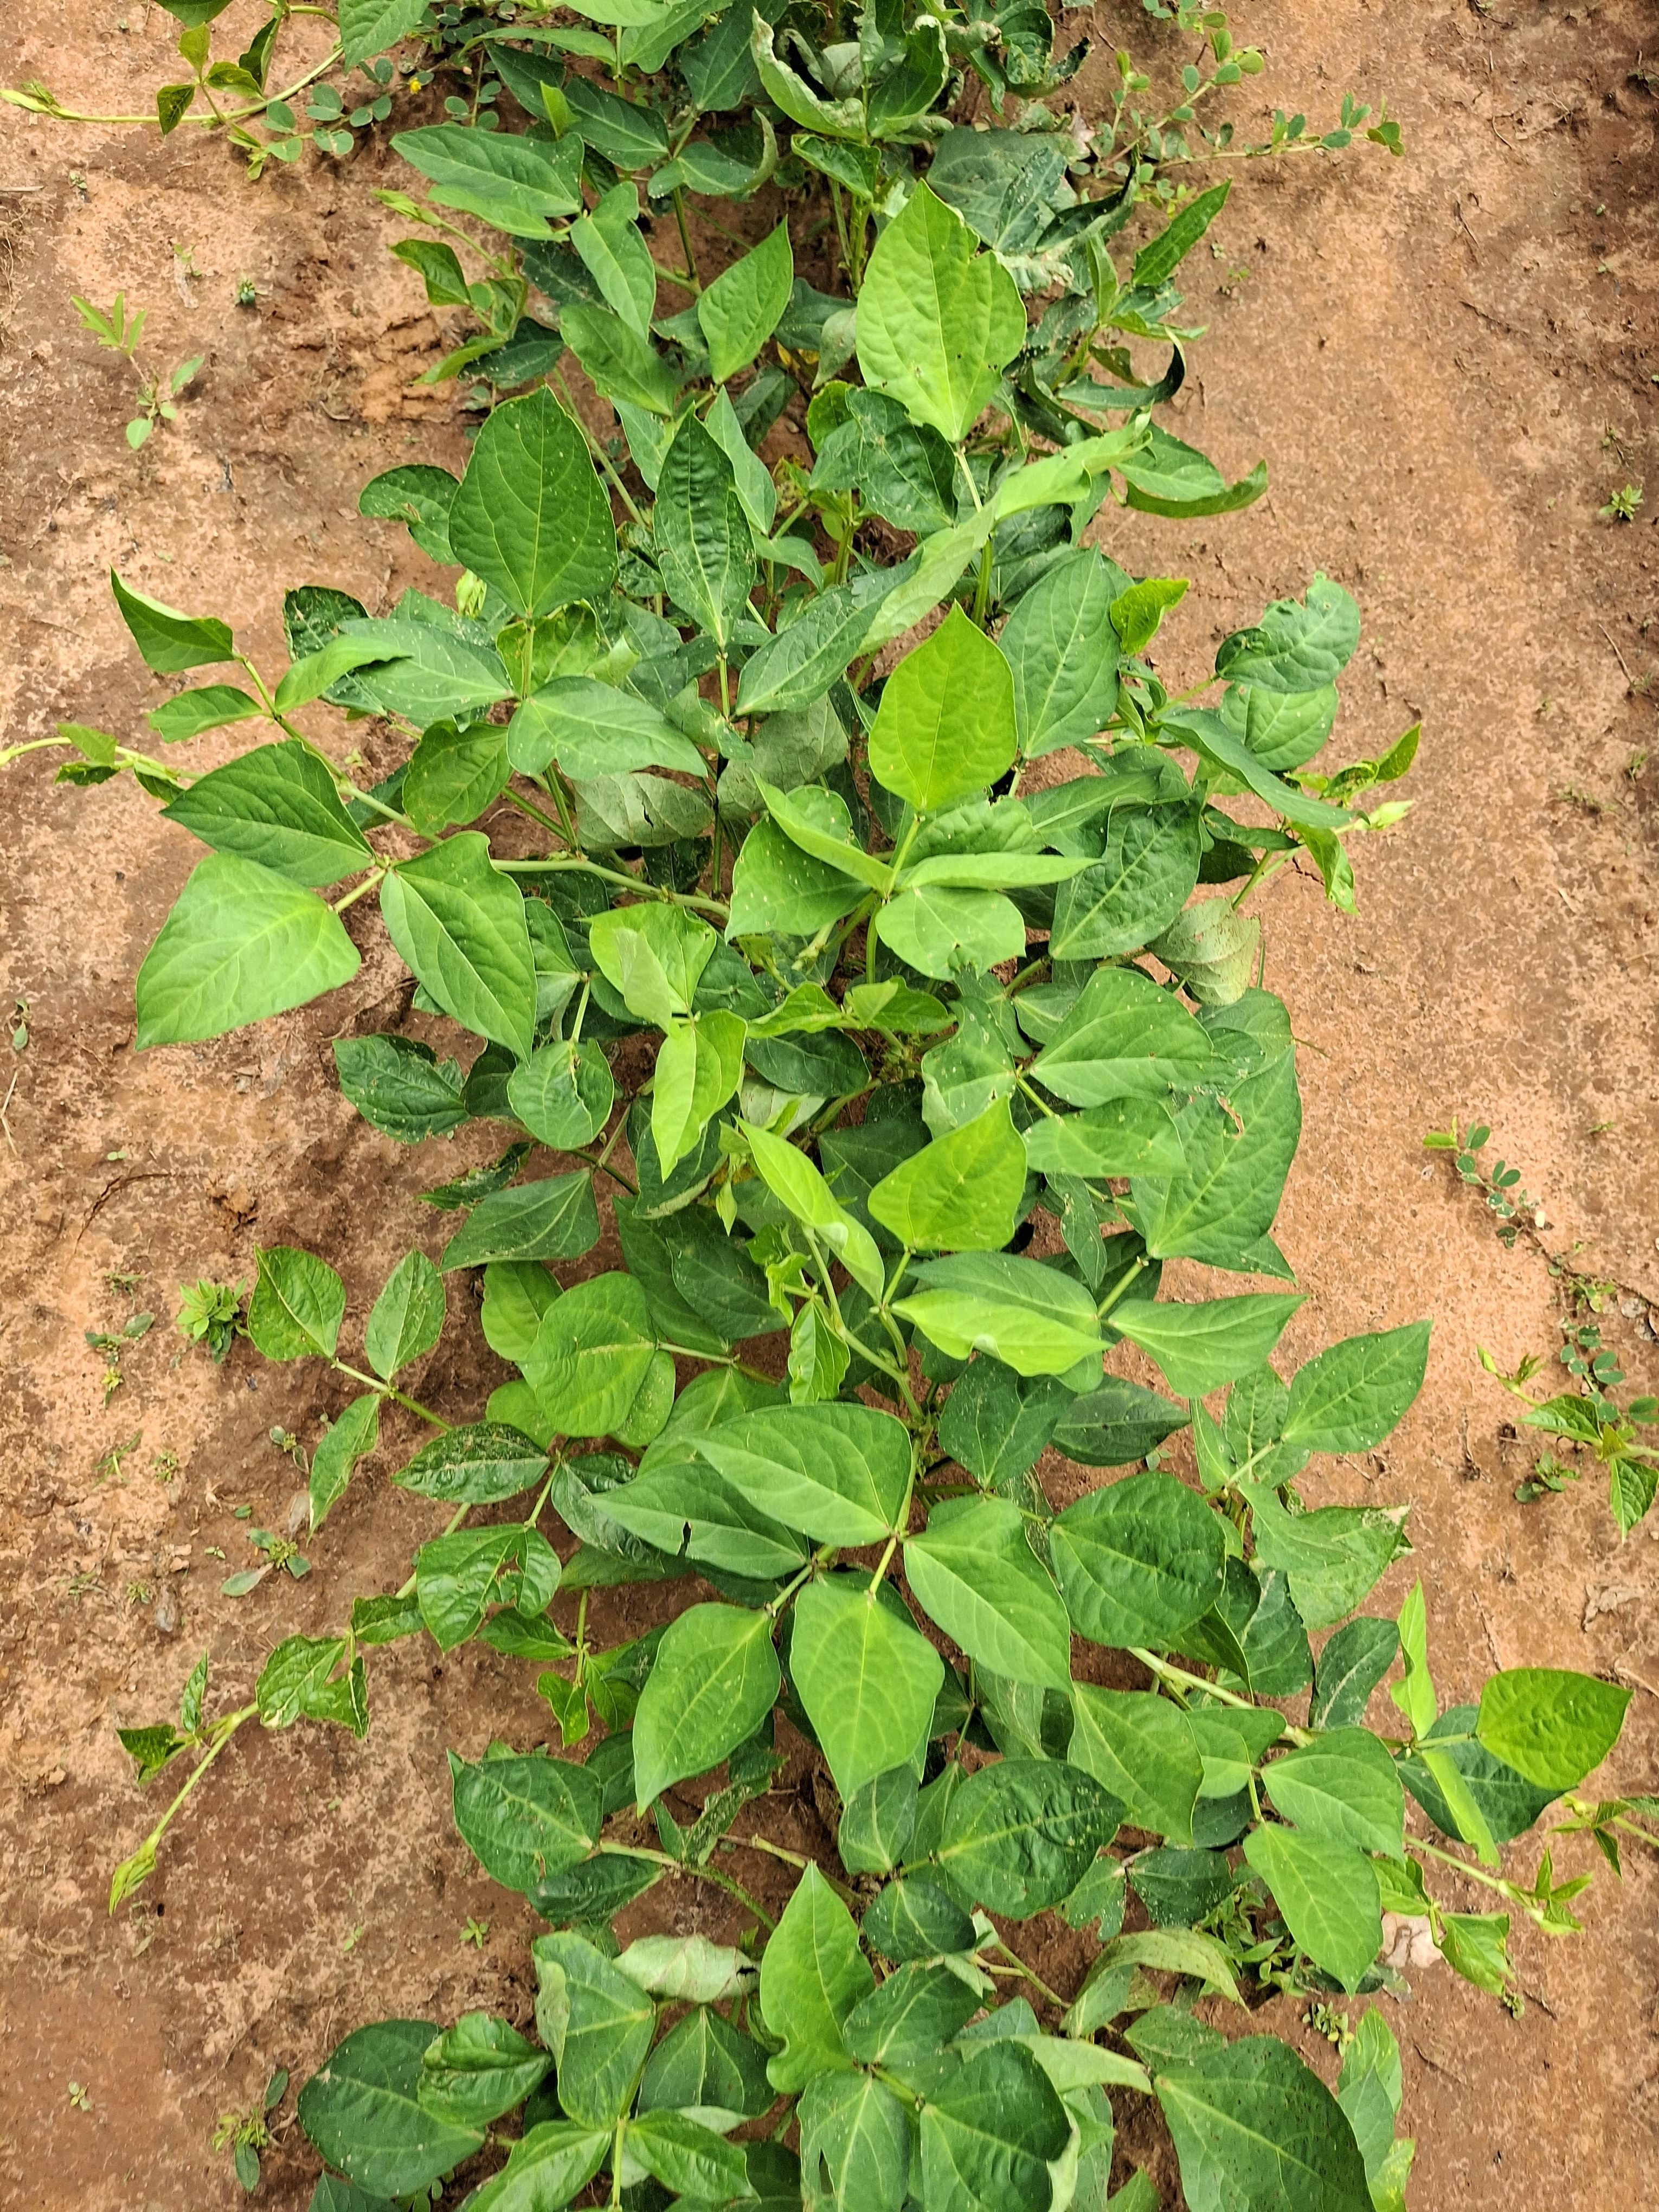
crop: cowpea
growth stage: flowering
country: Nigeria
